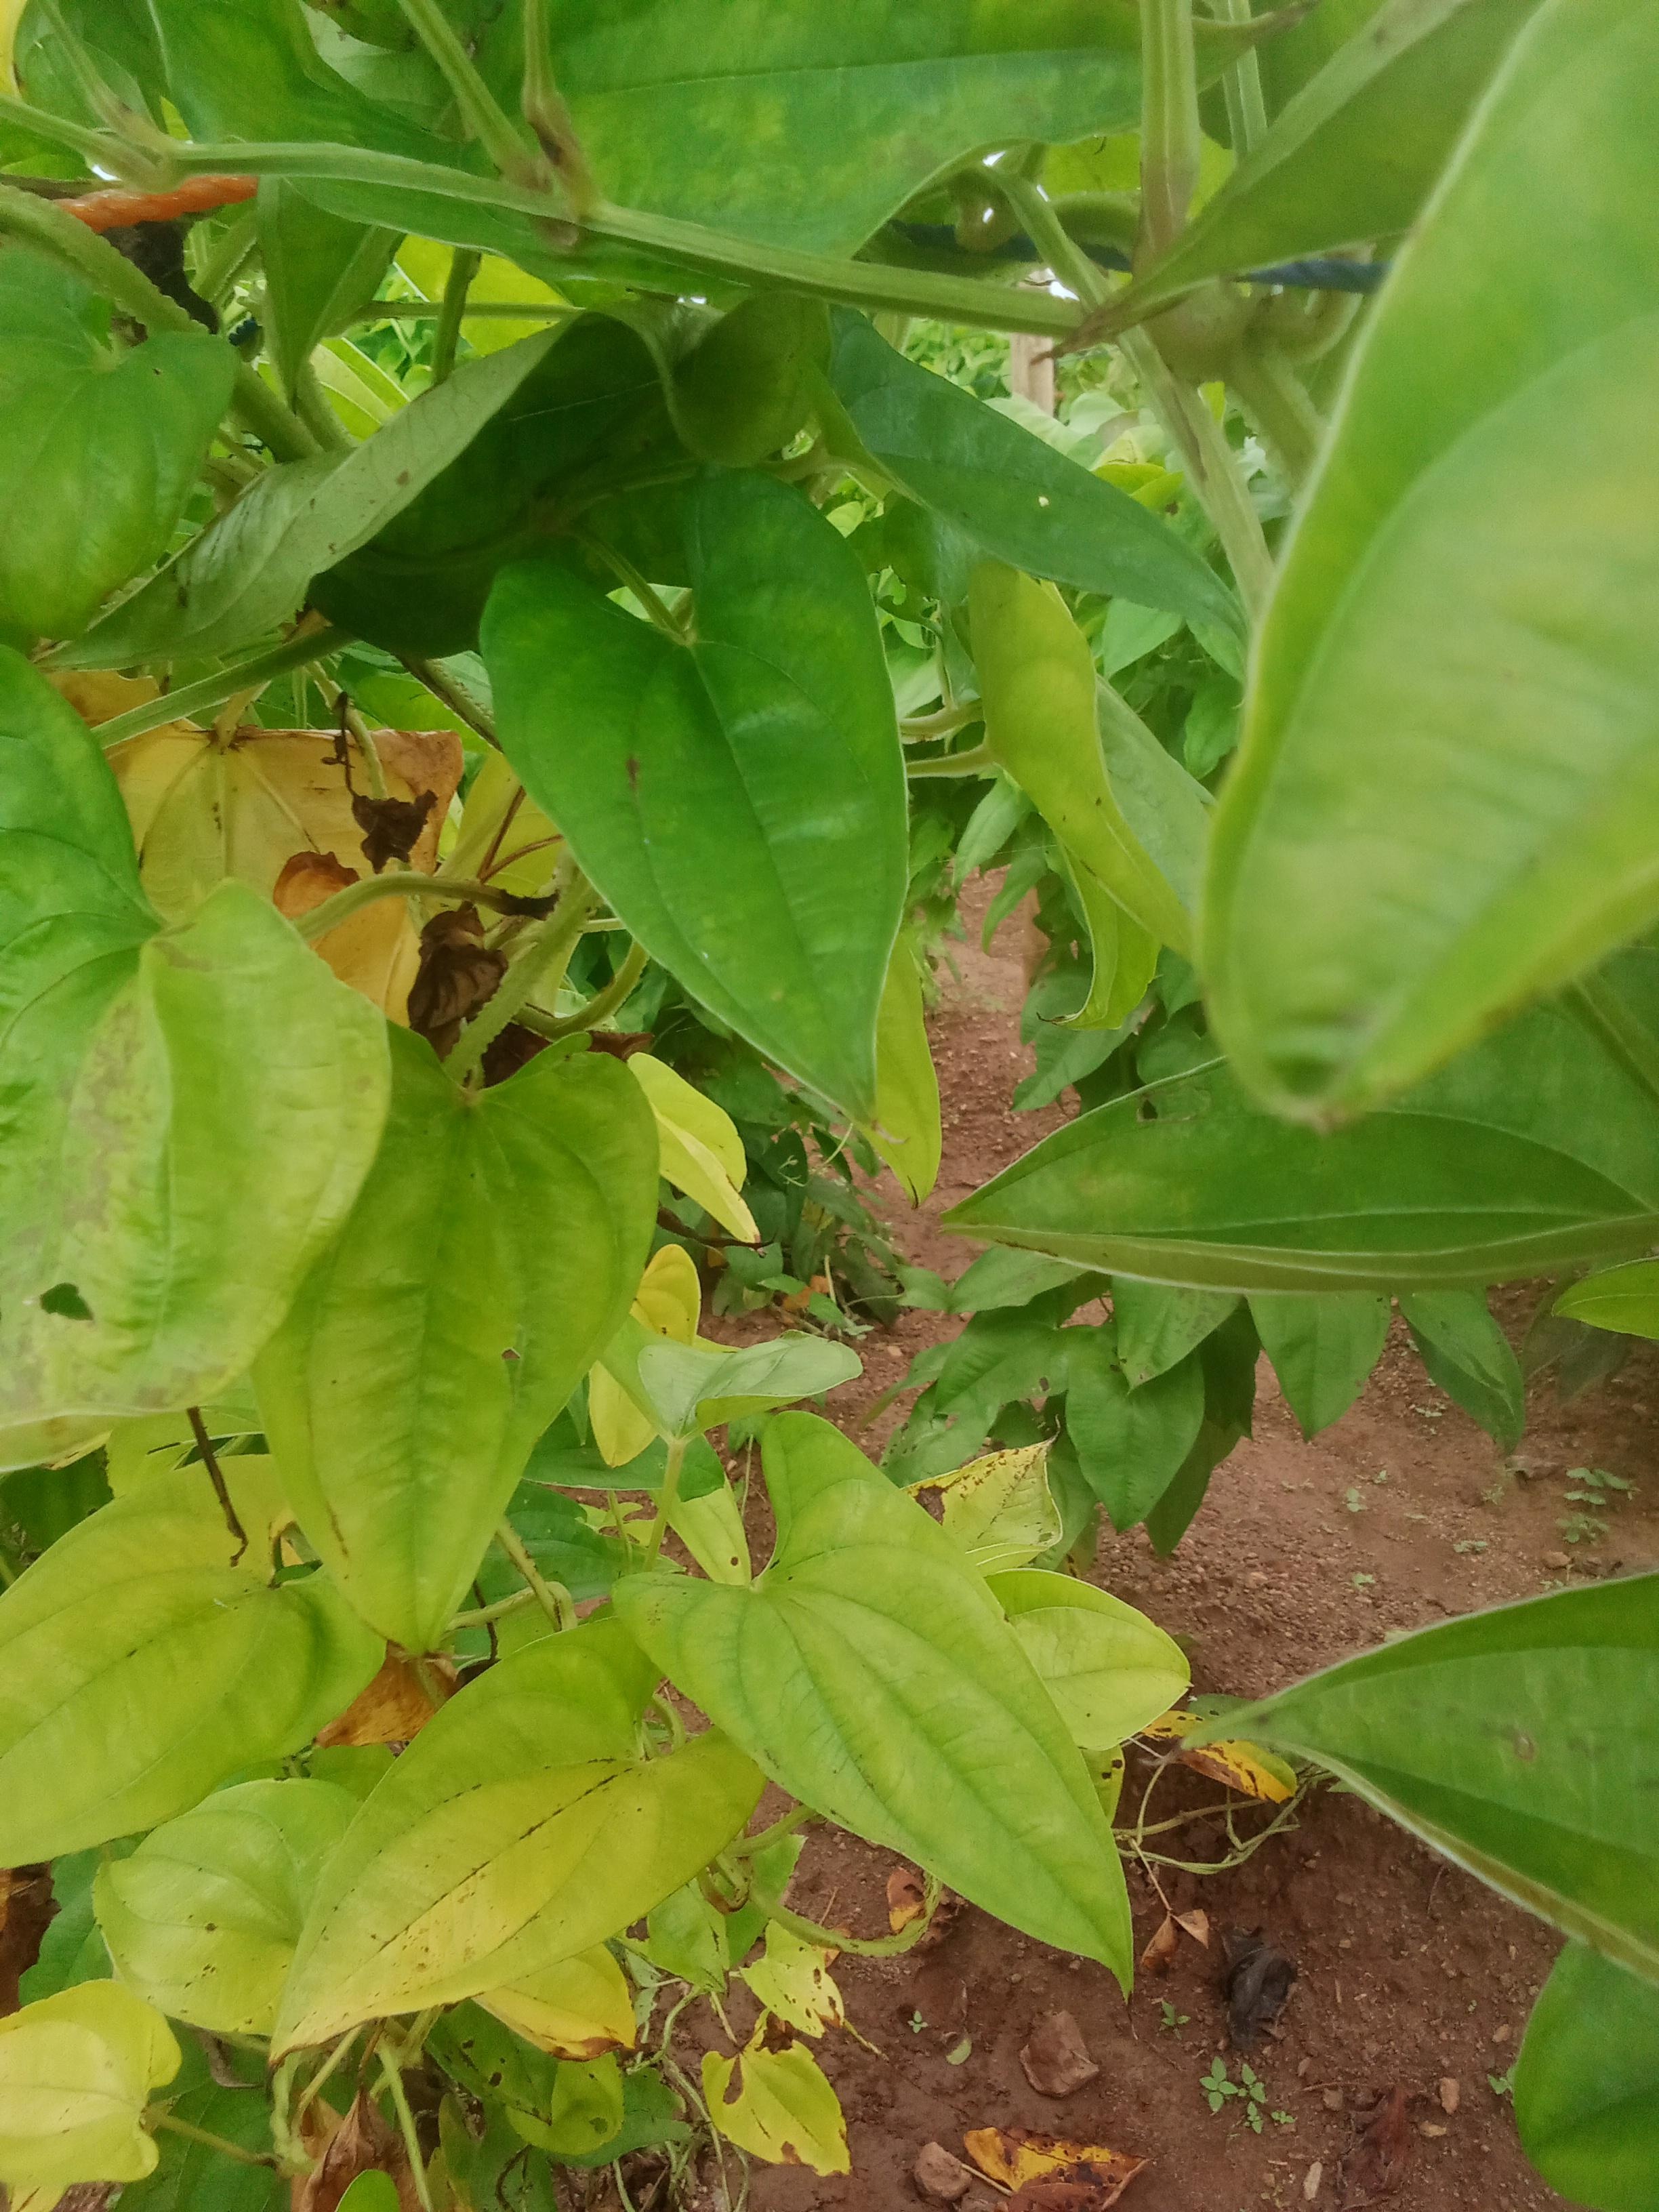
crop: yam
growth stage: vegetative
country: Nigeria
